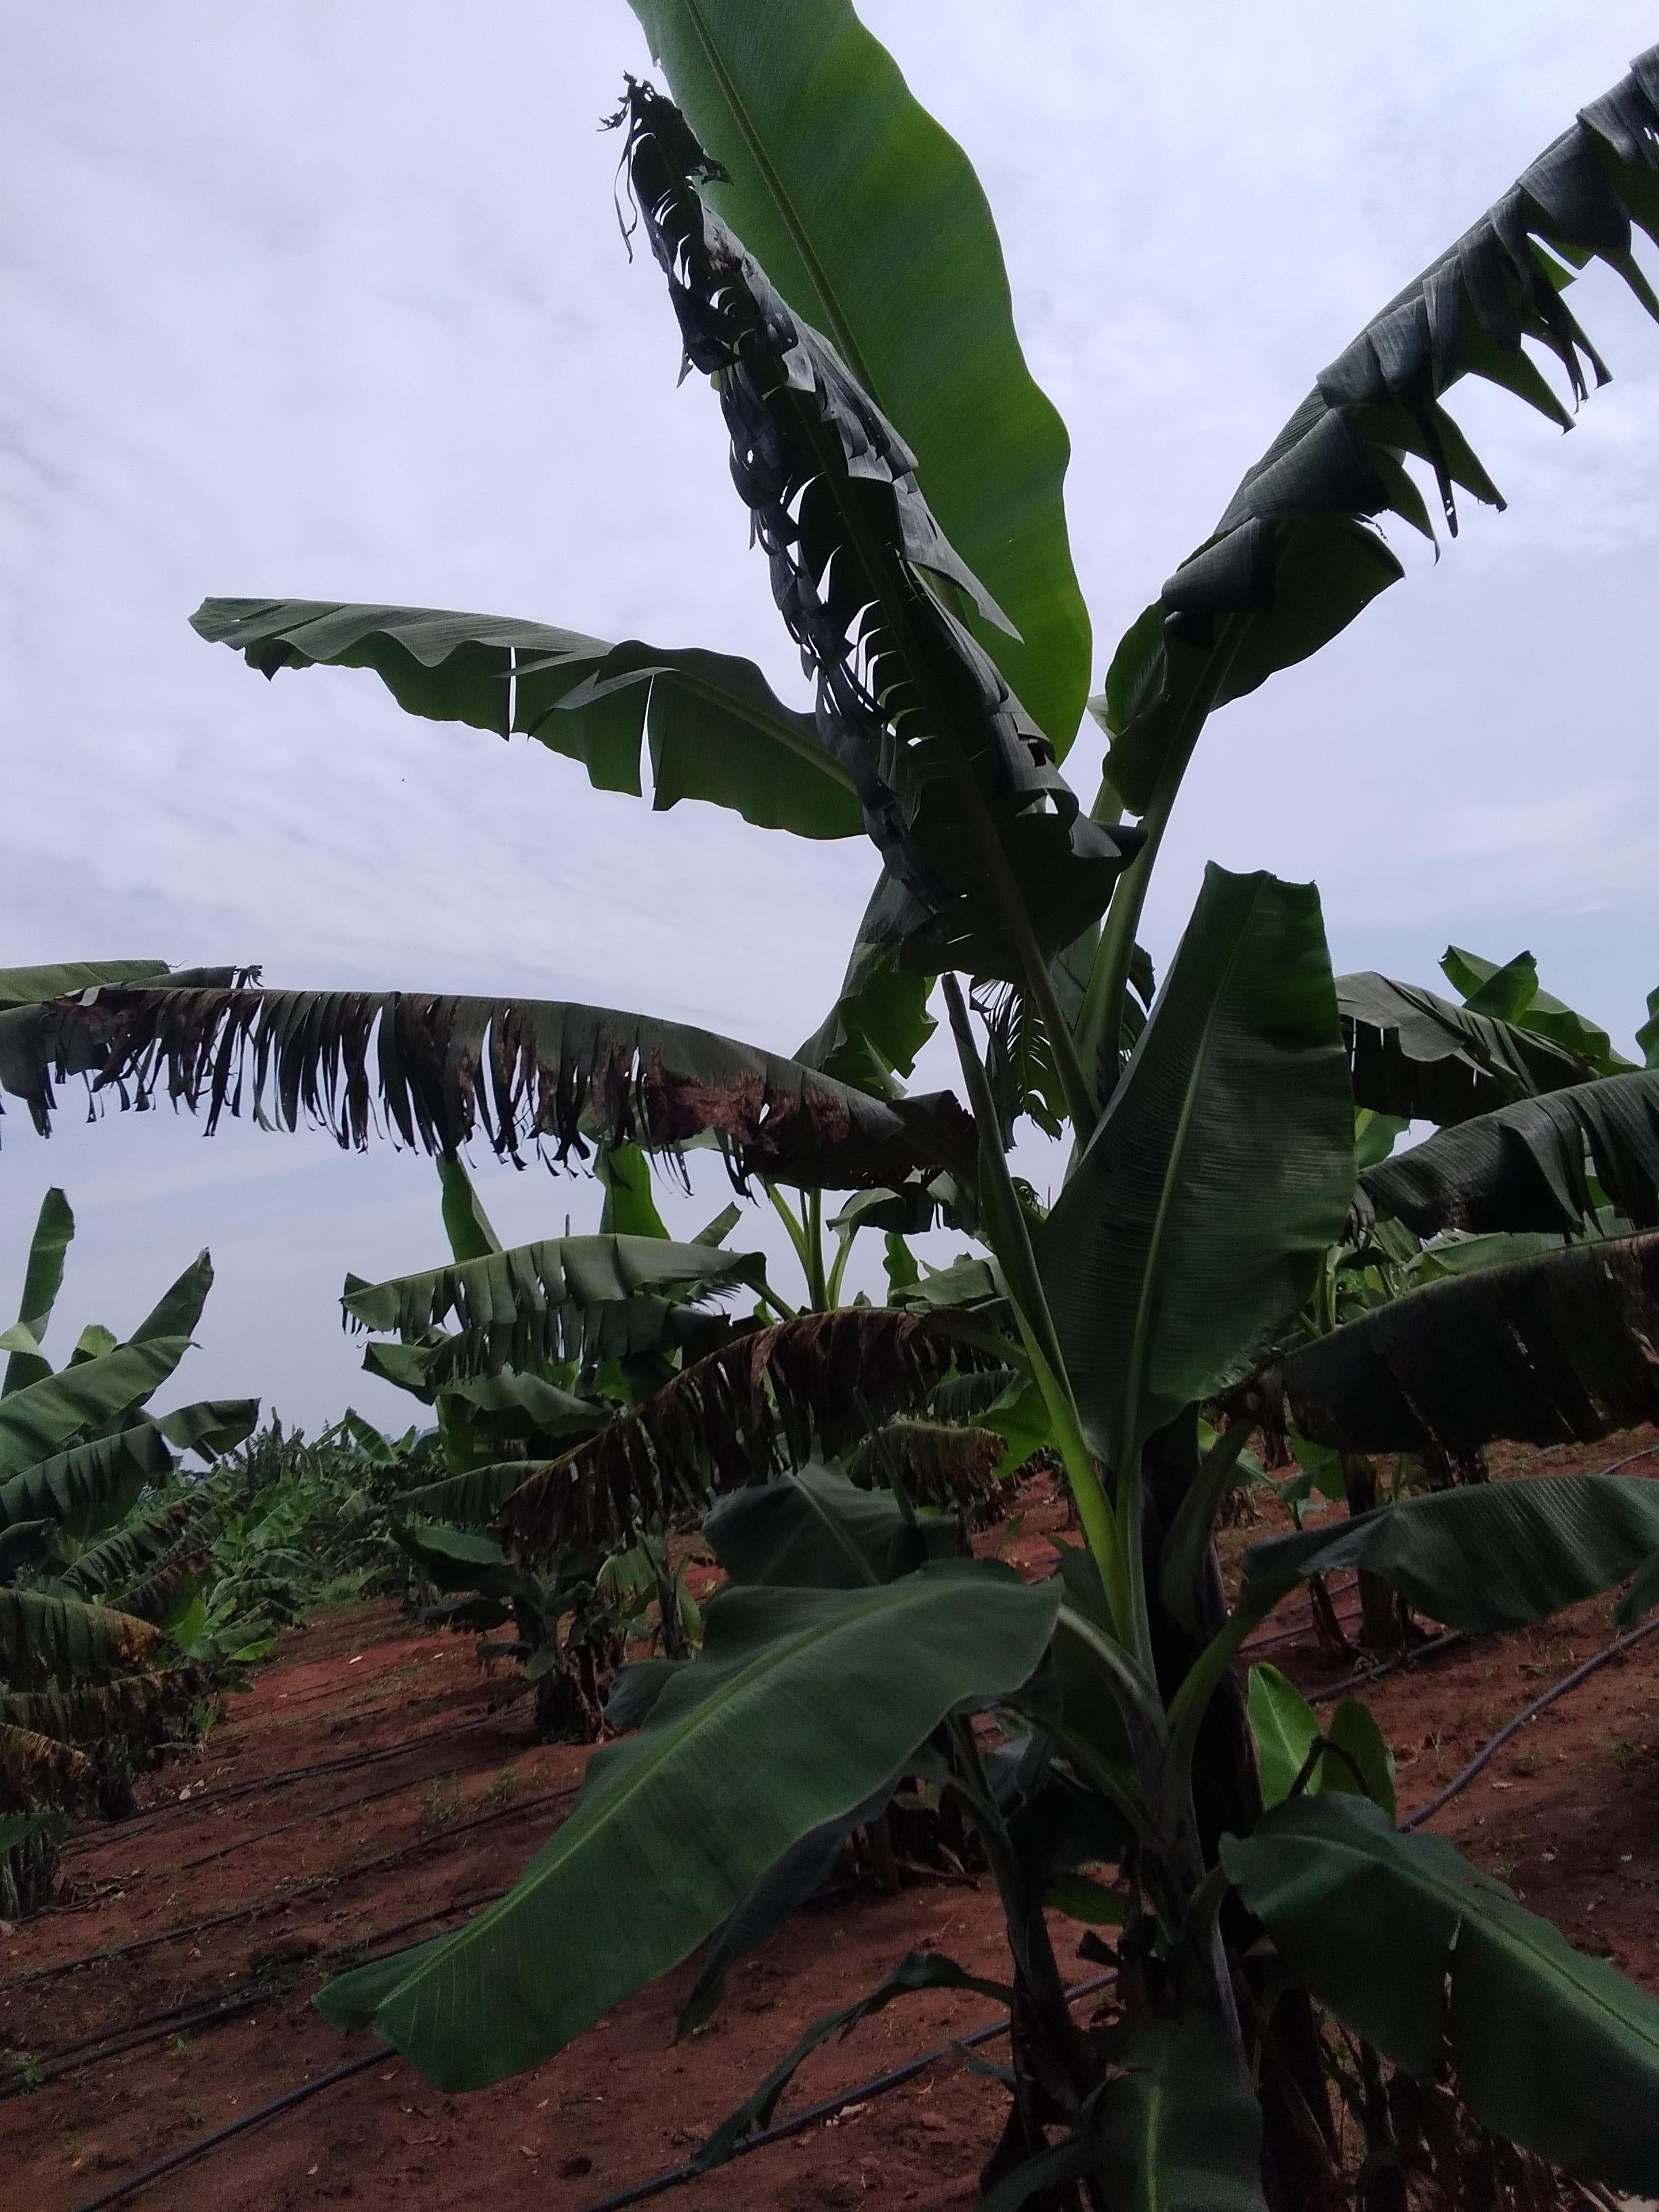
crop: banana
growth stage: vegetative
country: Uganda
